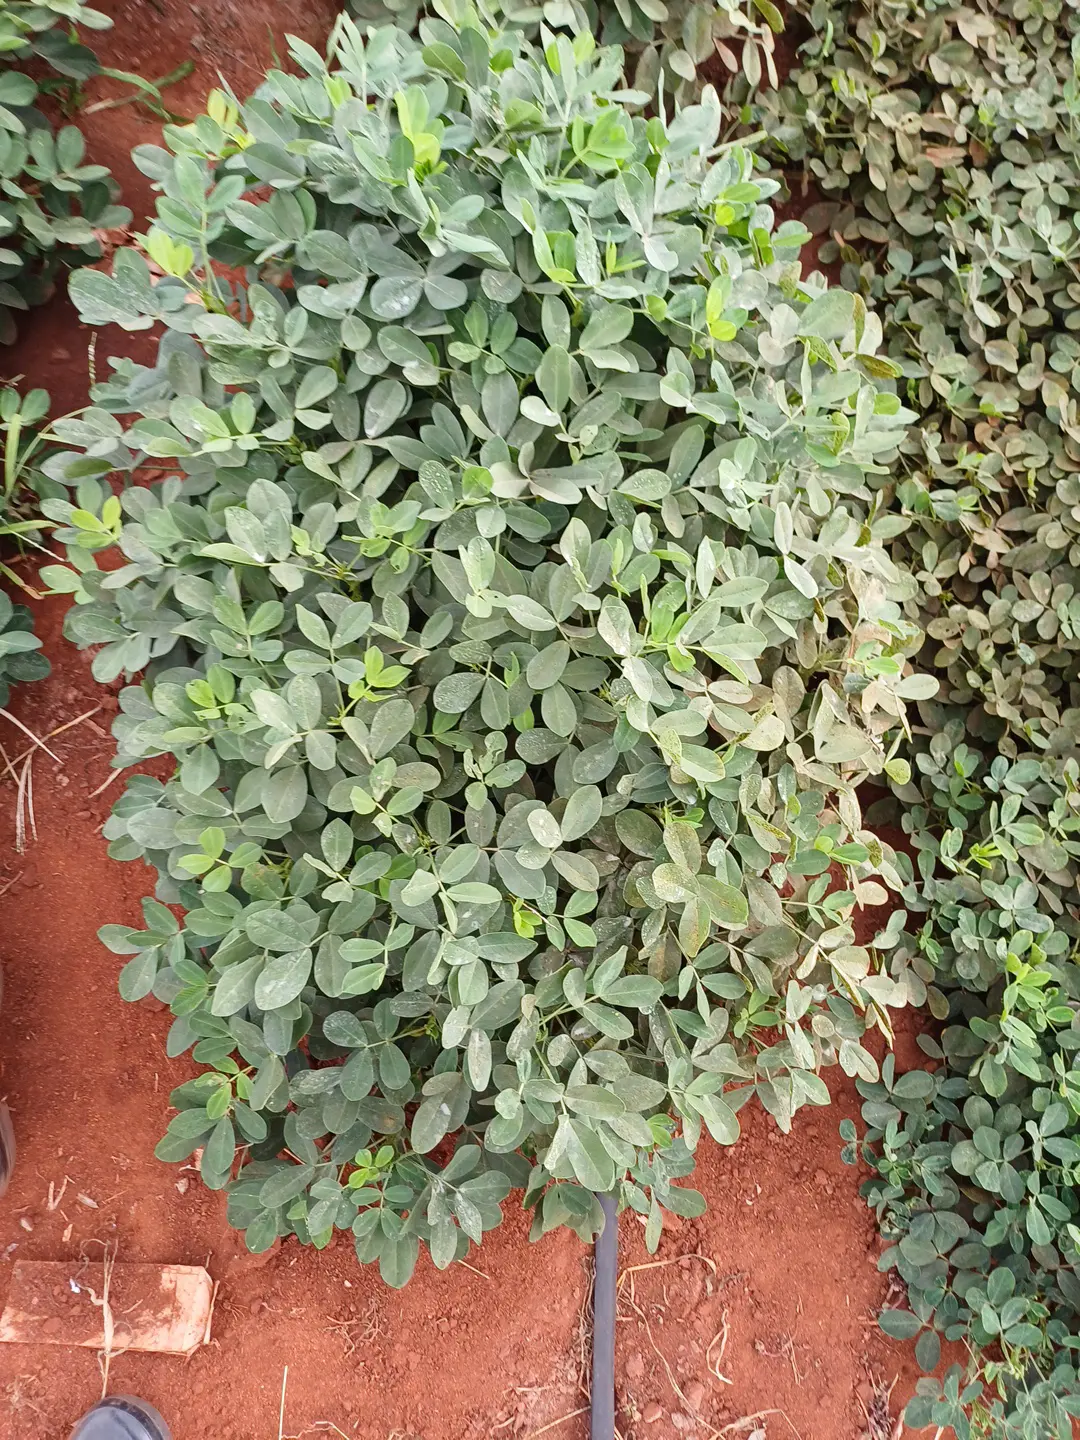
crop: groundnut
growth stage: pegging
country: Kenya
